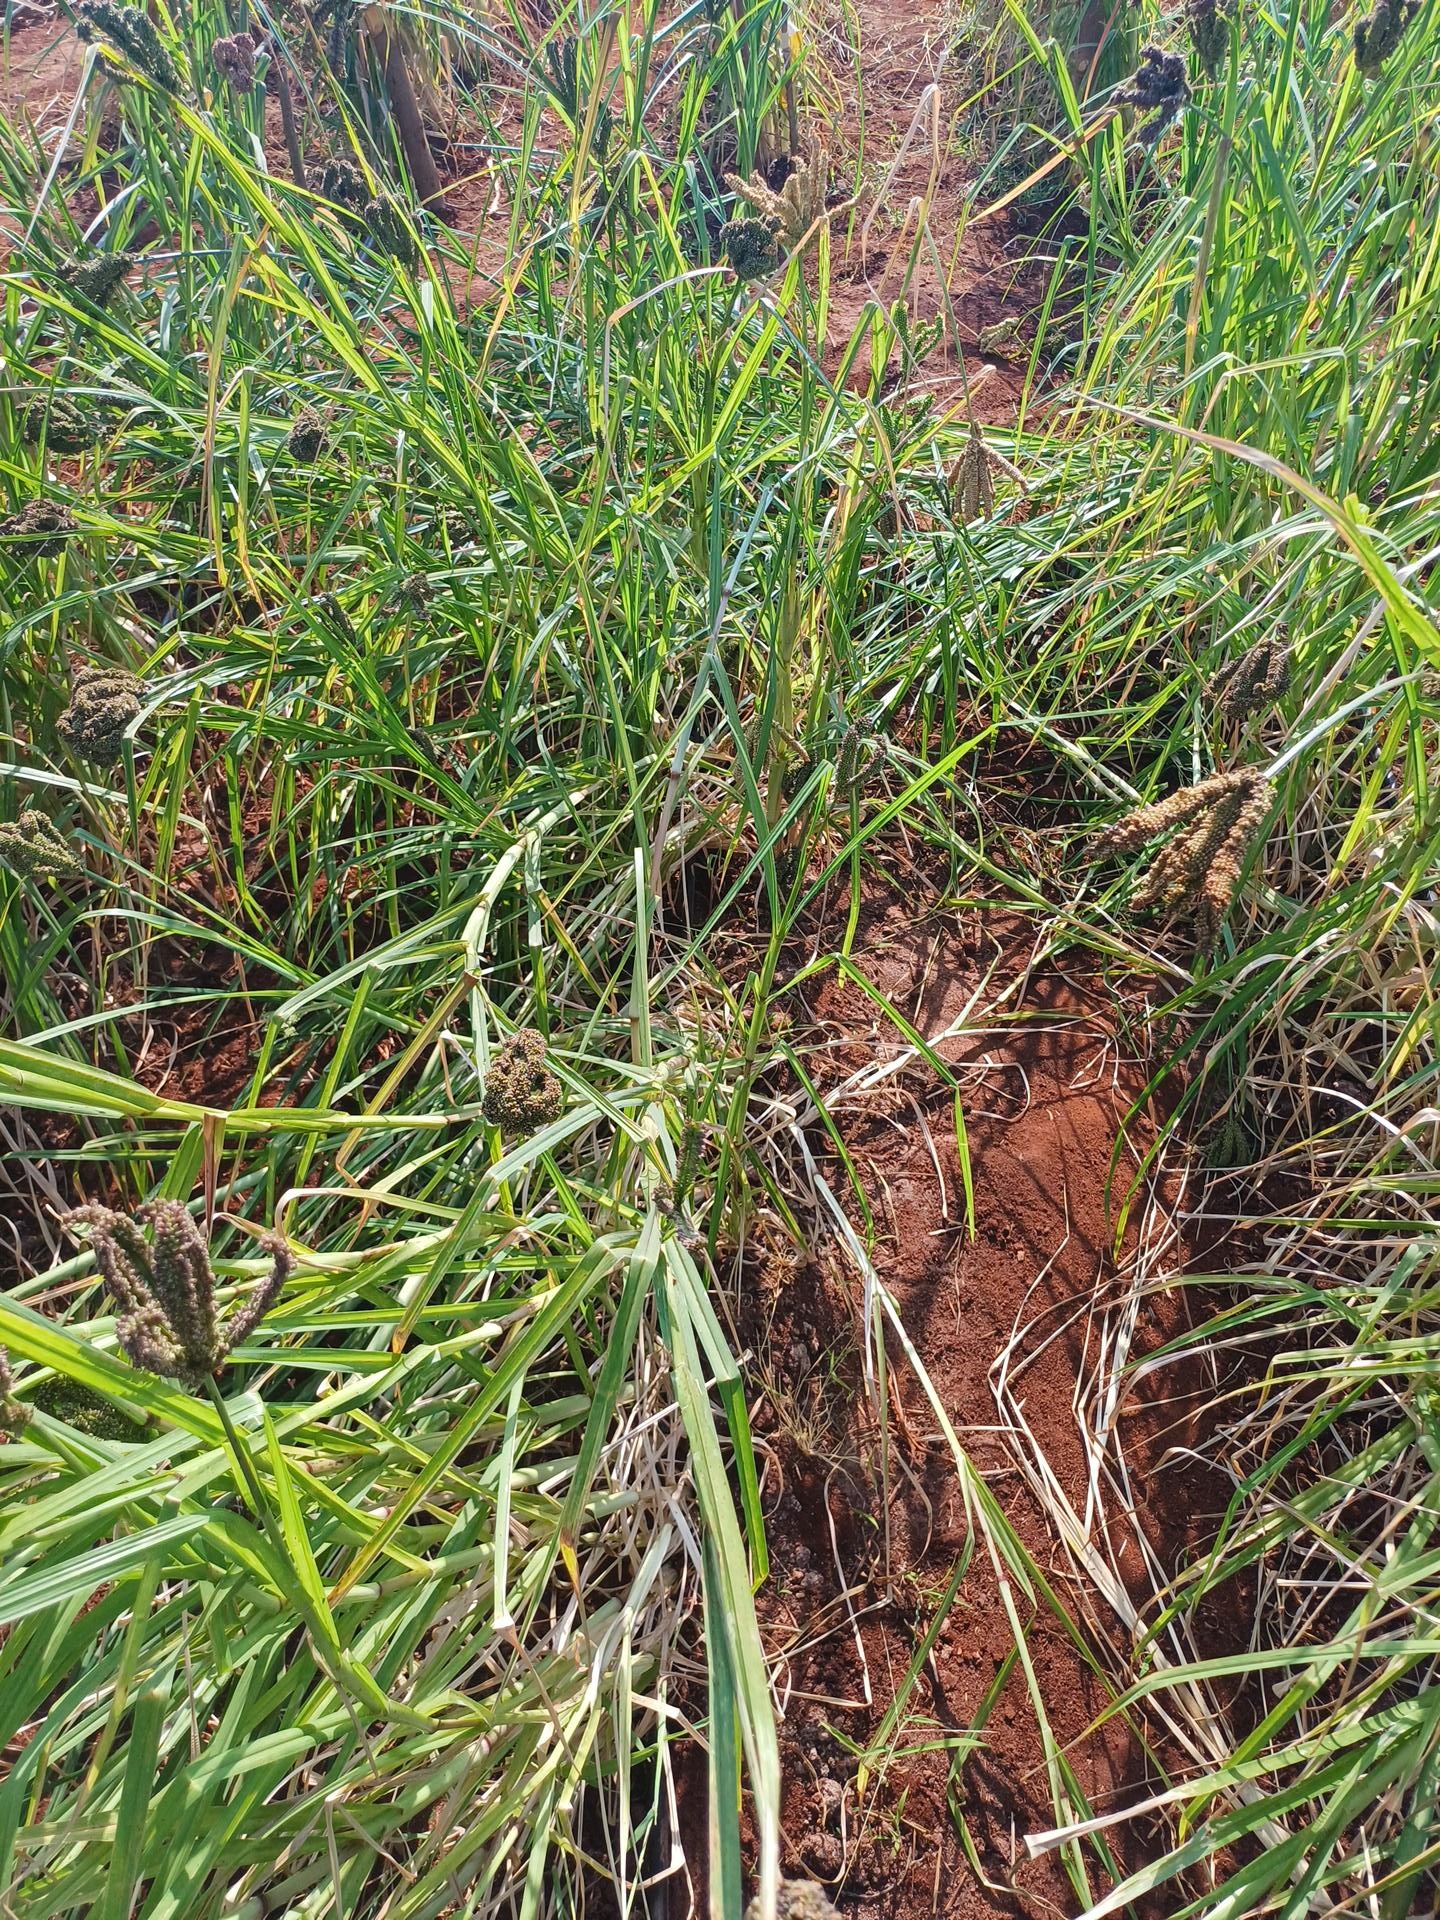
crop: finger millet
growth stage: filling grain
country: Kenya
